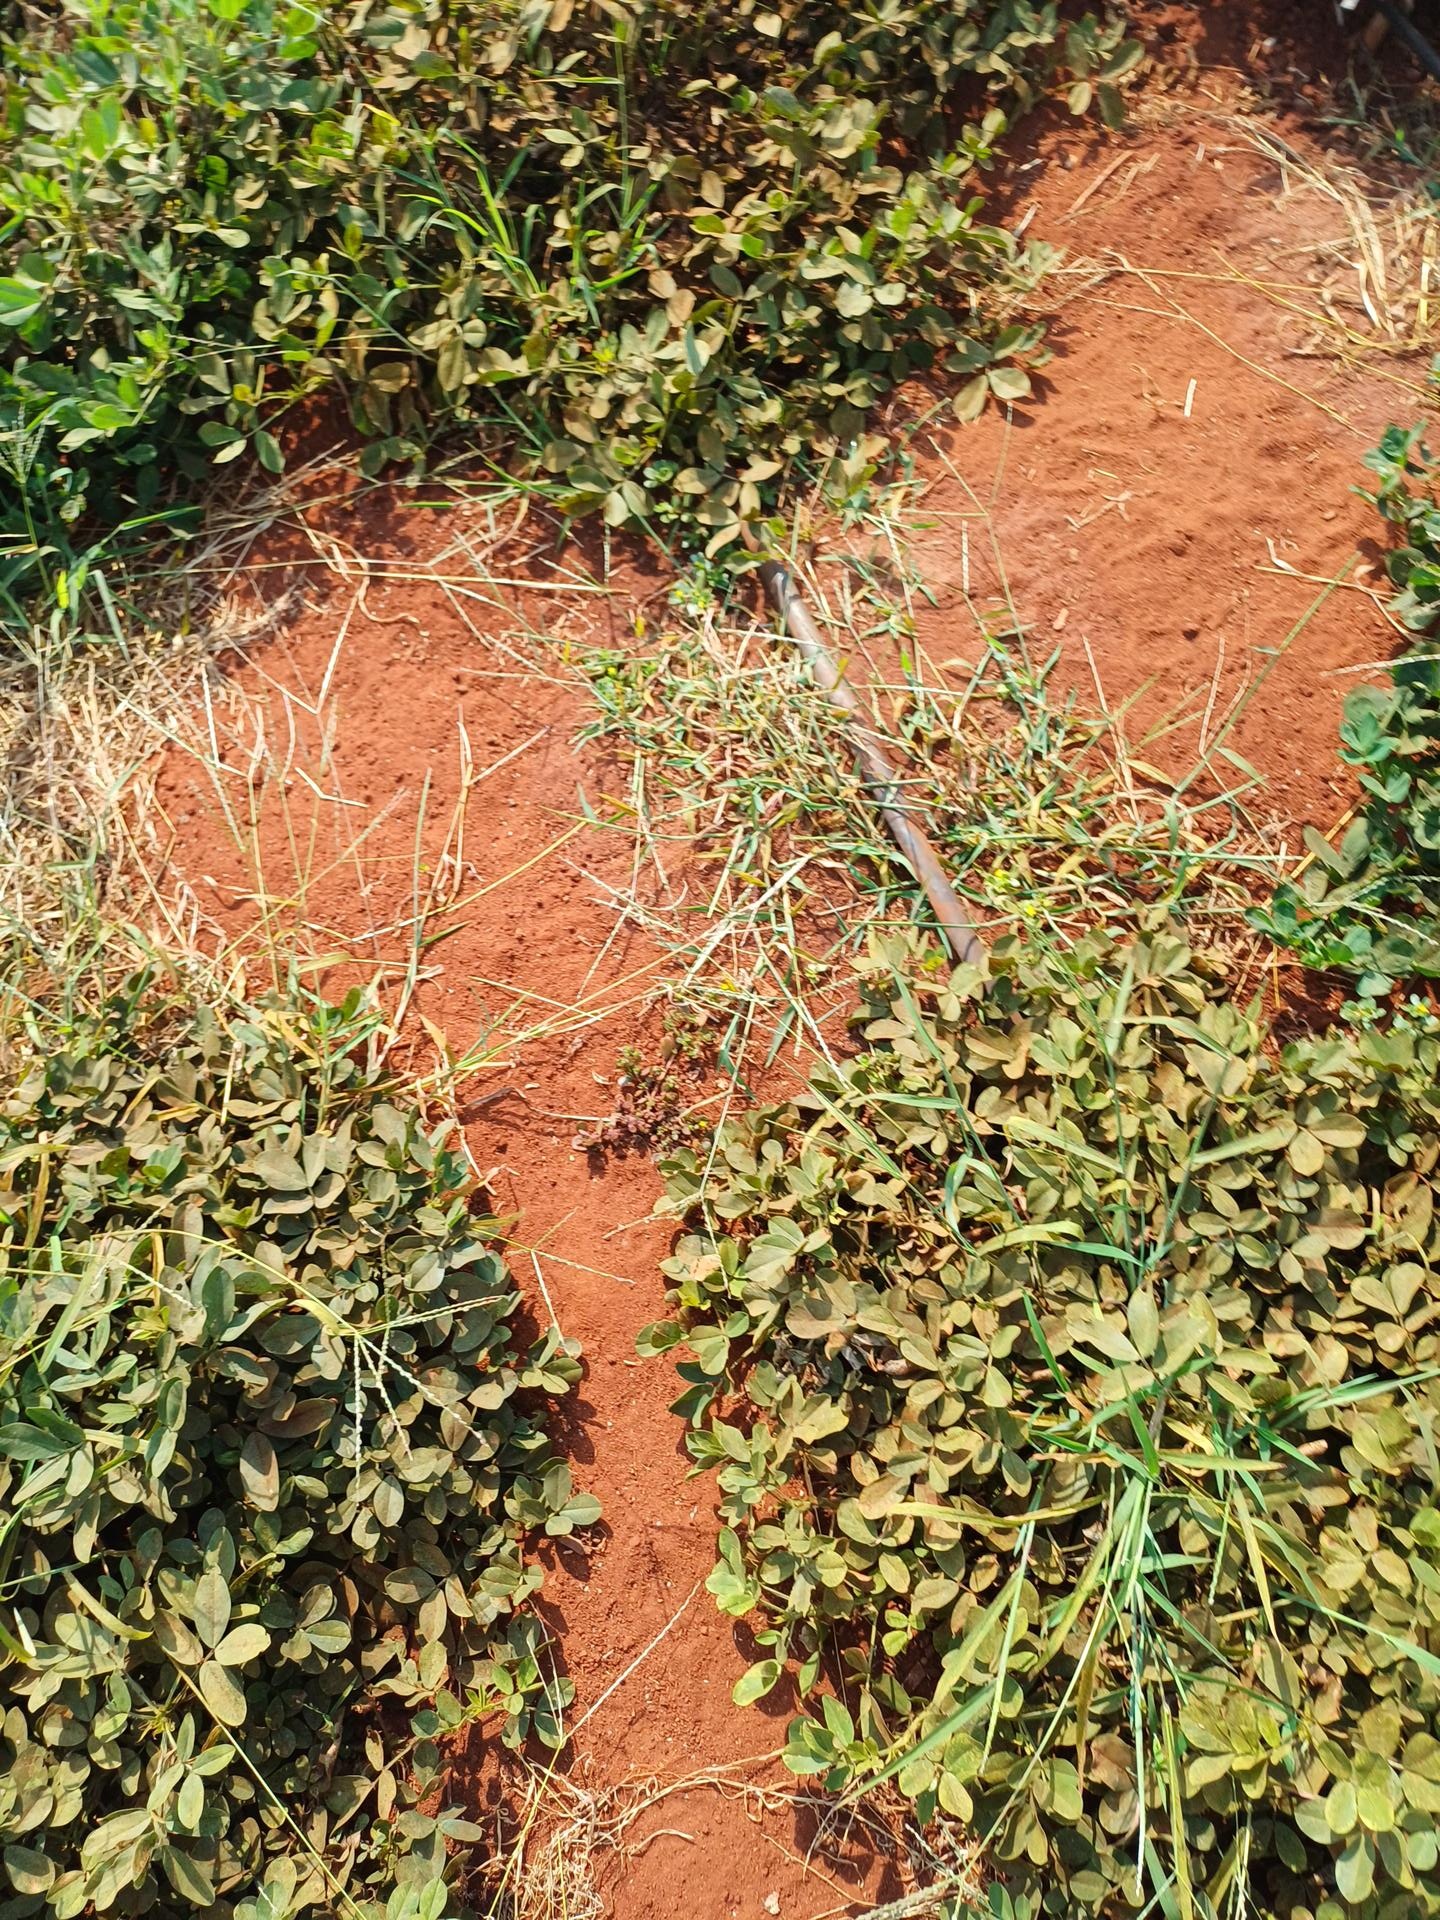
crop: groundnut
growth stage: maturity
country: Kenya
